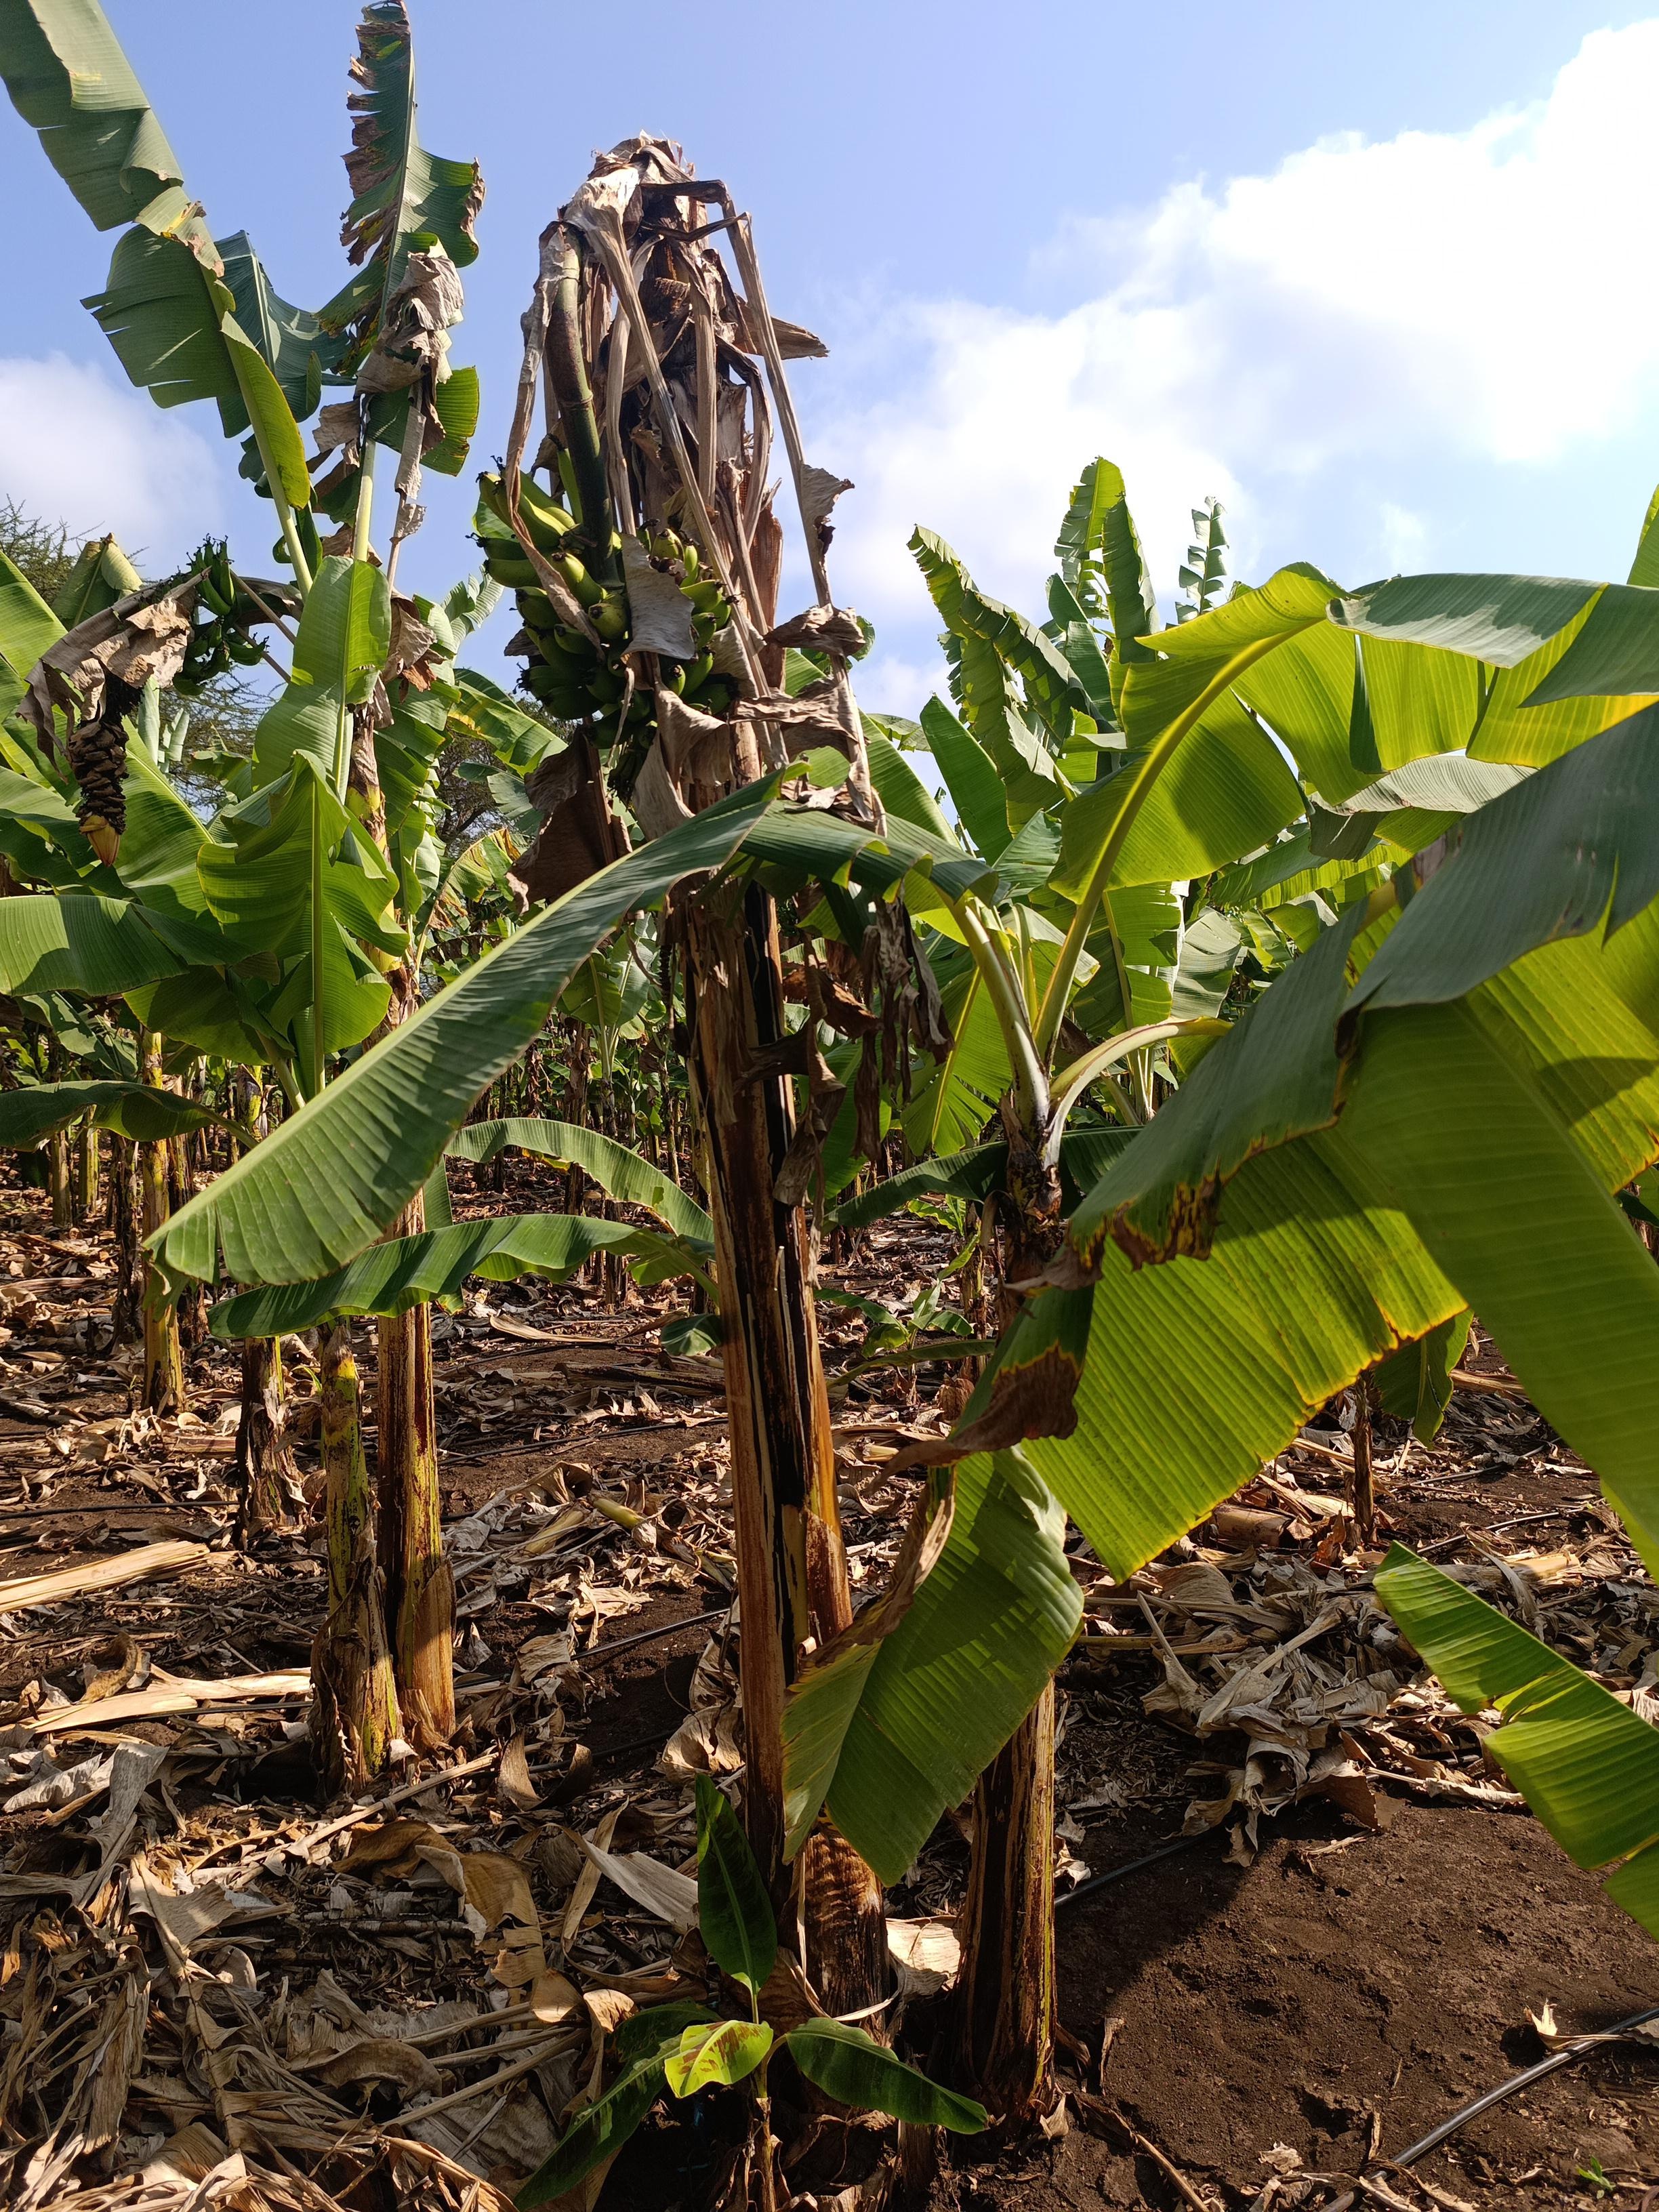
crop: banana
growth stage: maturity
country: Tanzania
